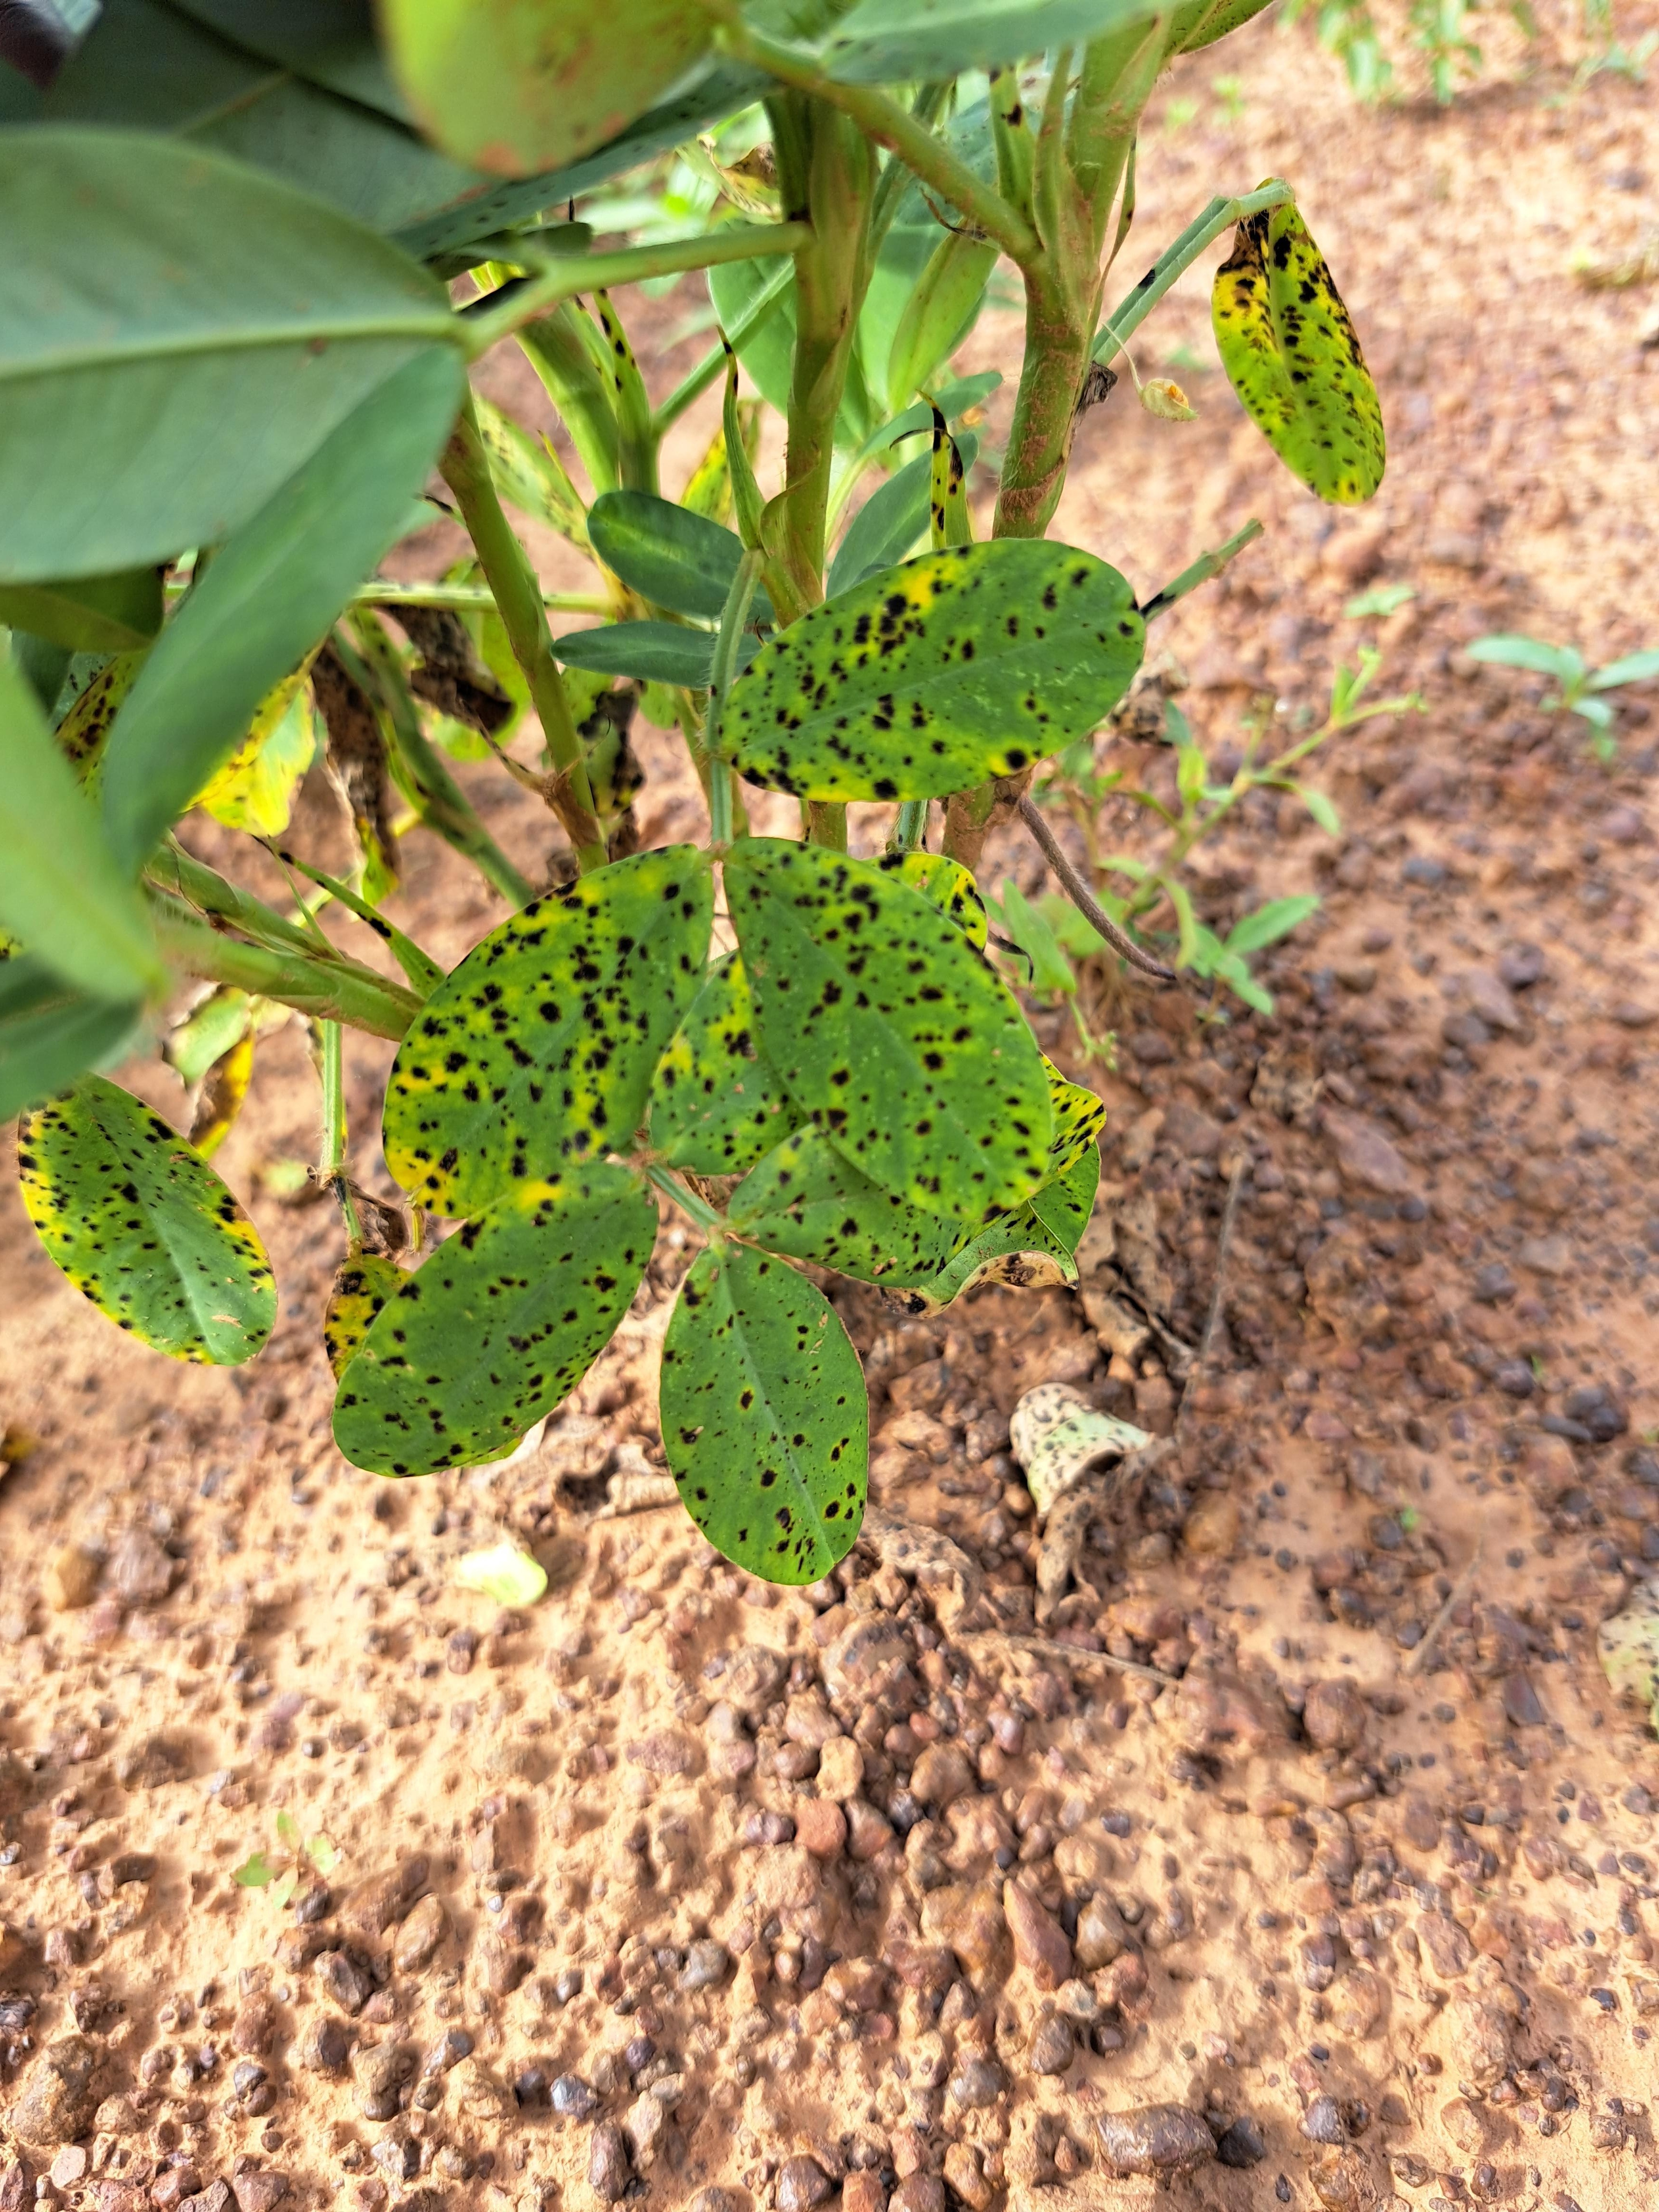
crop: groundnut
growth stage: development pod
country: Ghana
